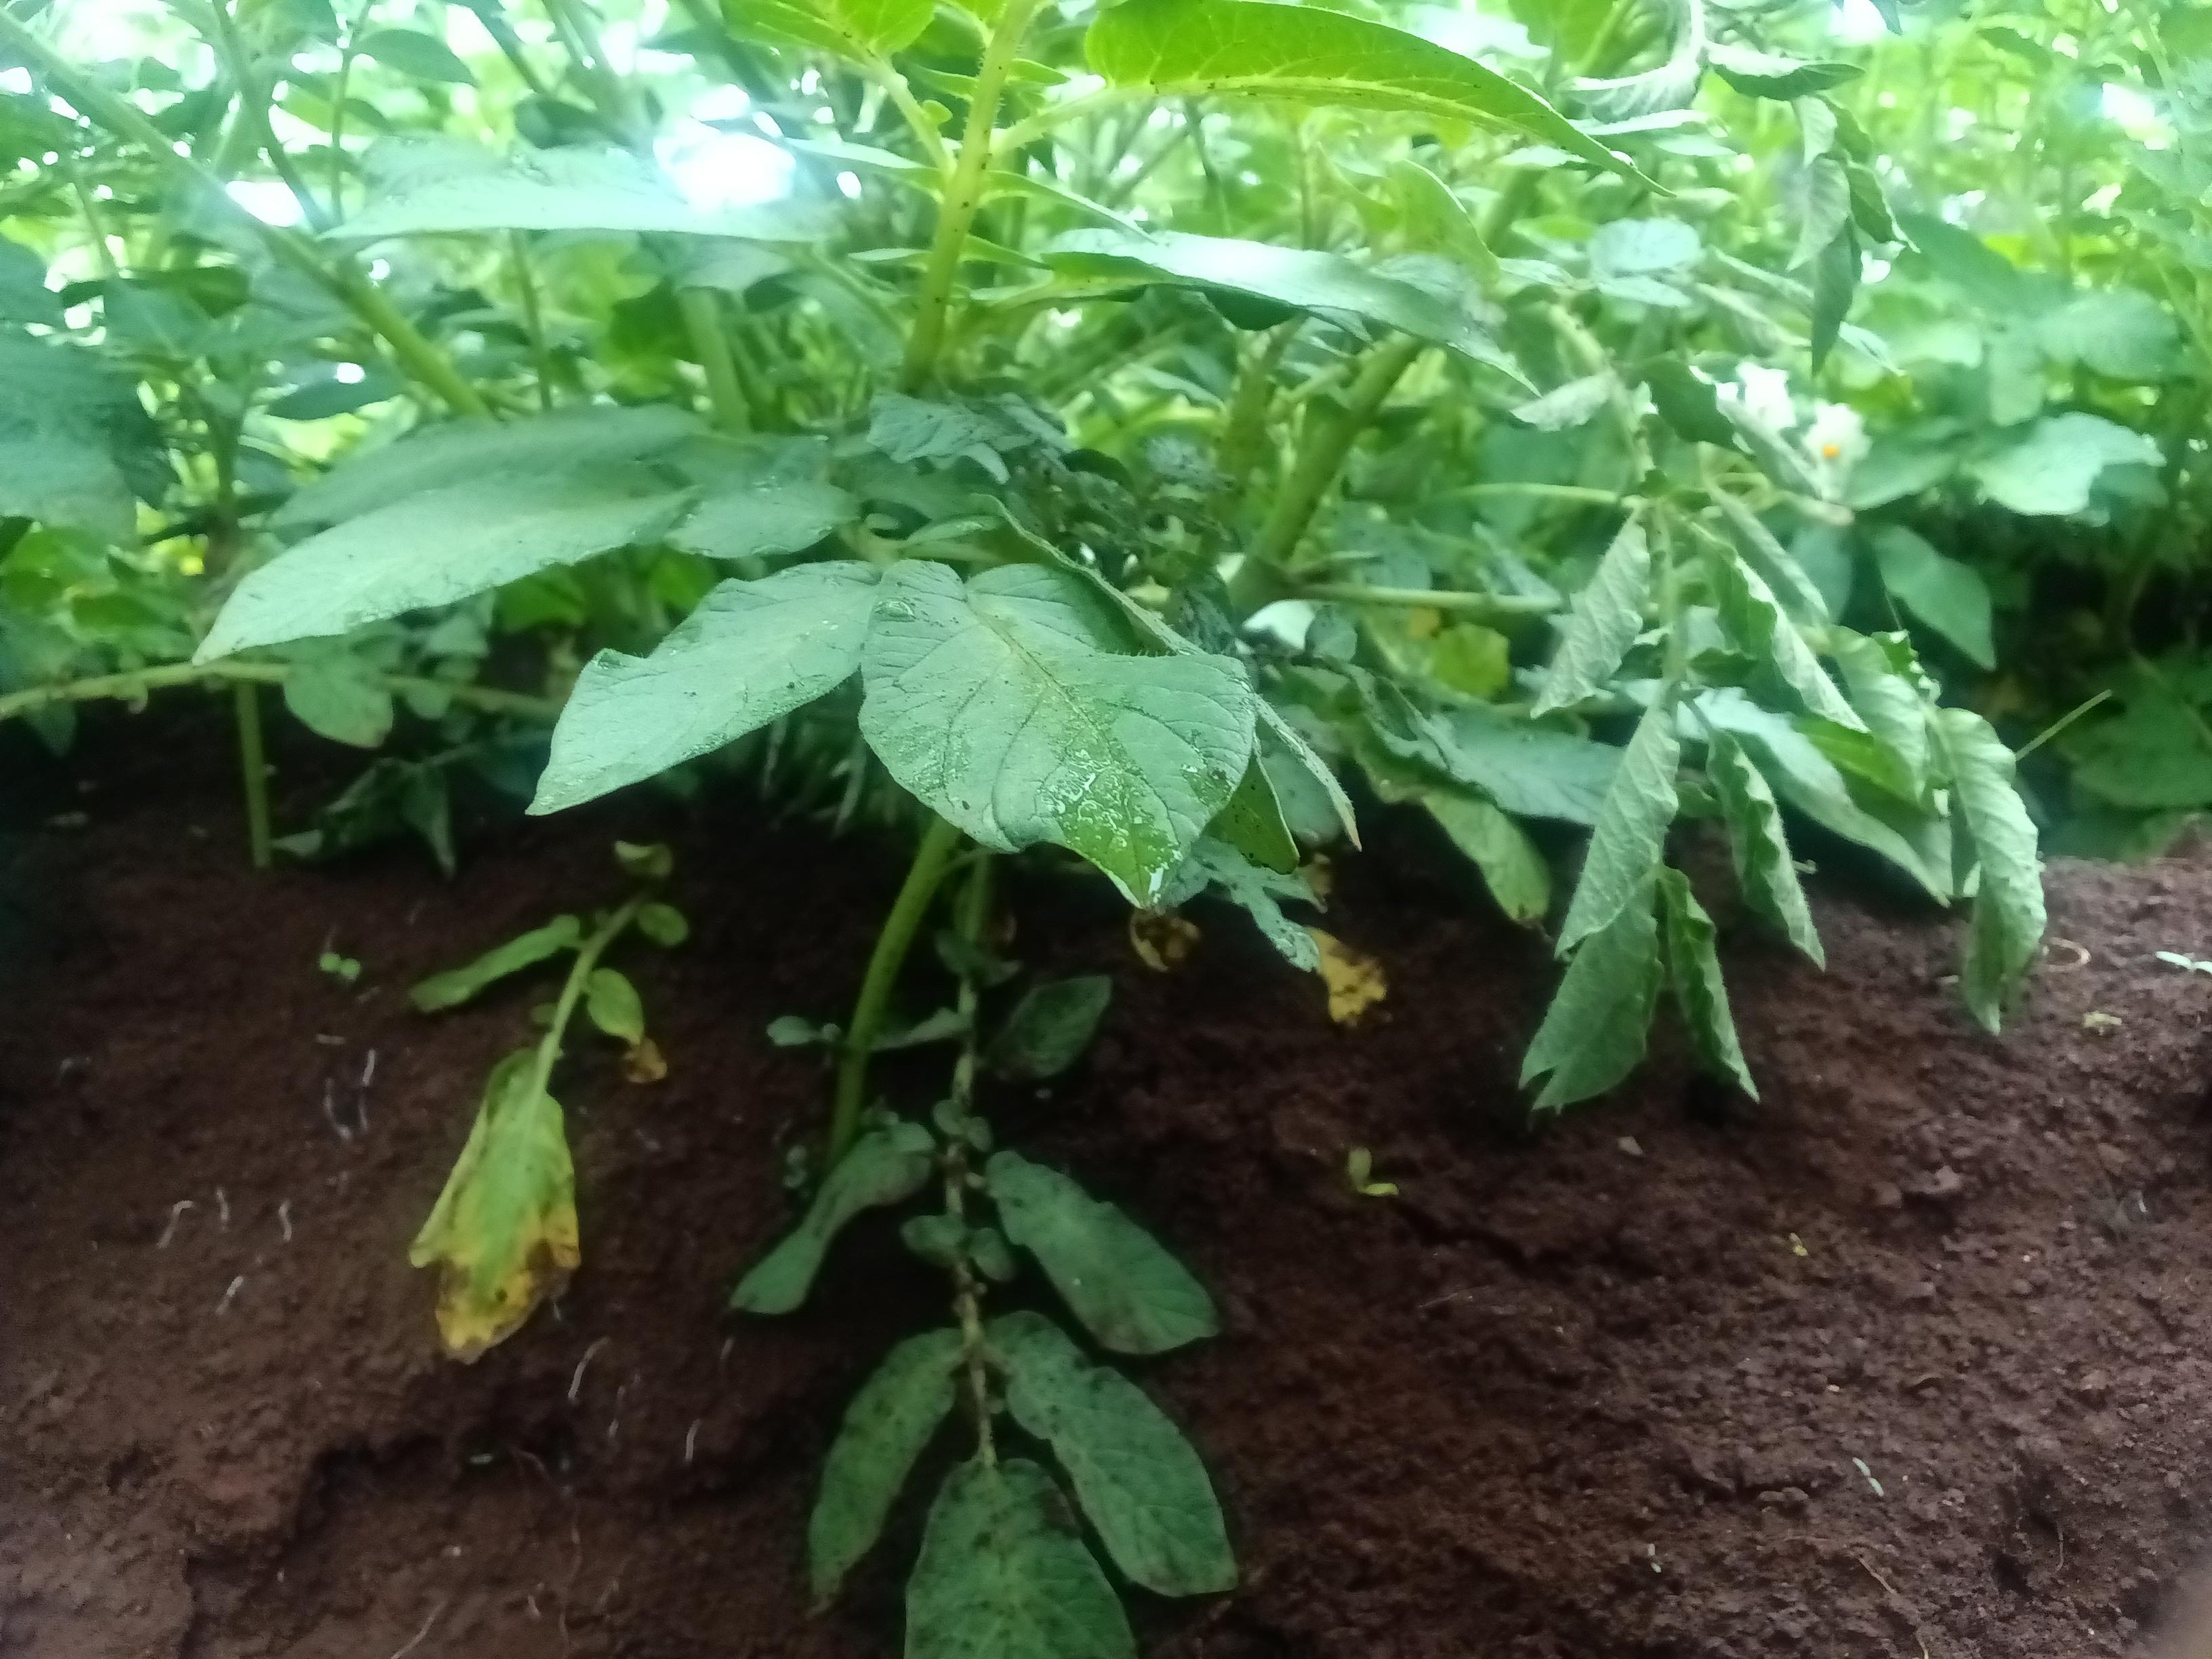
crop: potato
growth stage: flowering
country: Kenya
